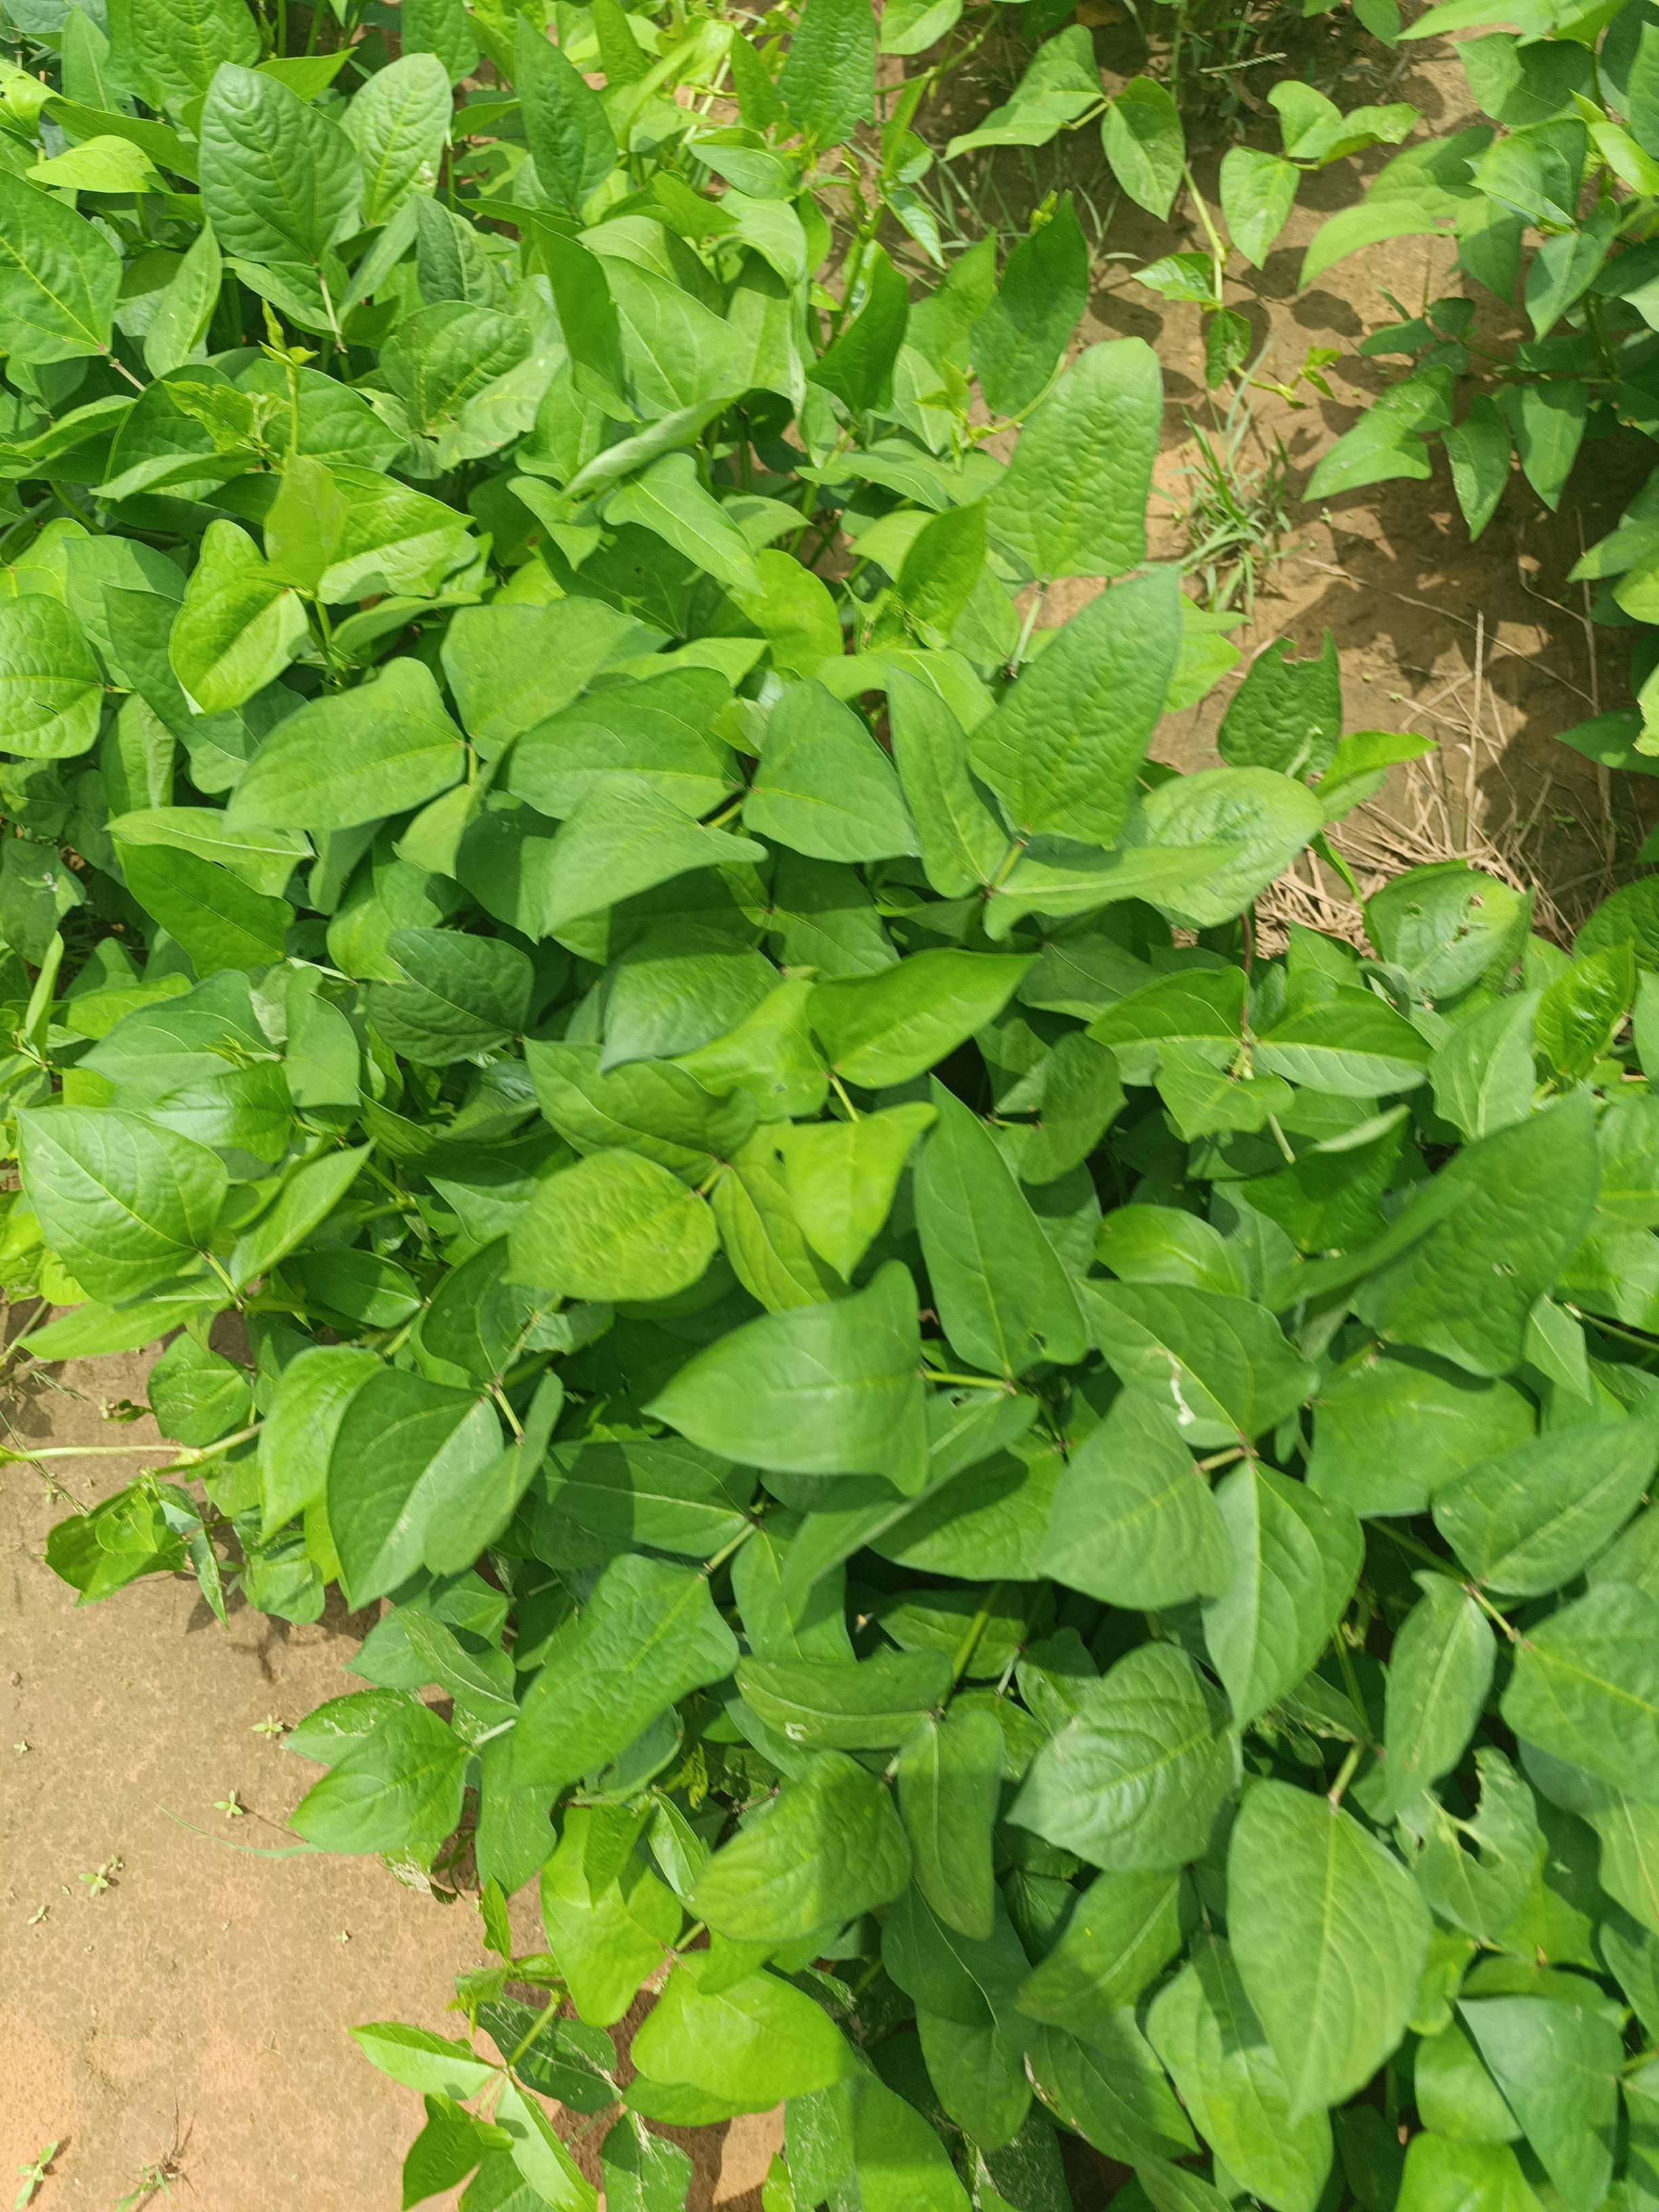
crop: cowpea
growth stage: vegetative
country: Nigeria
